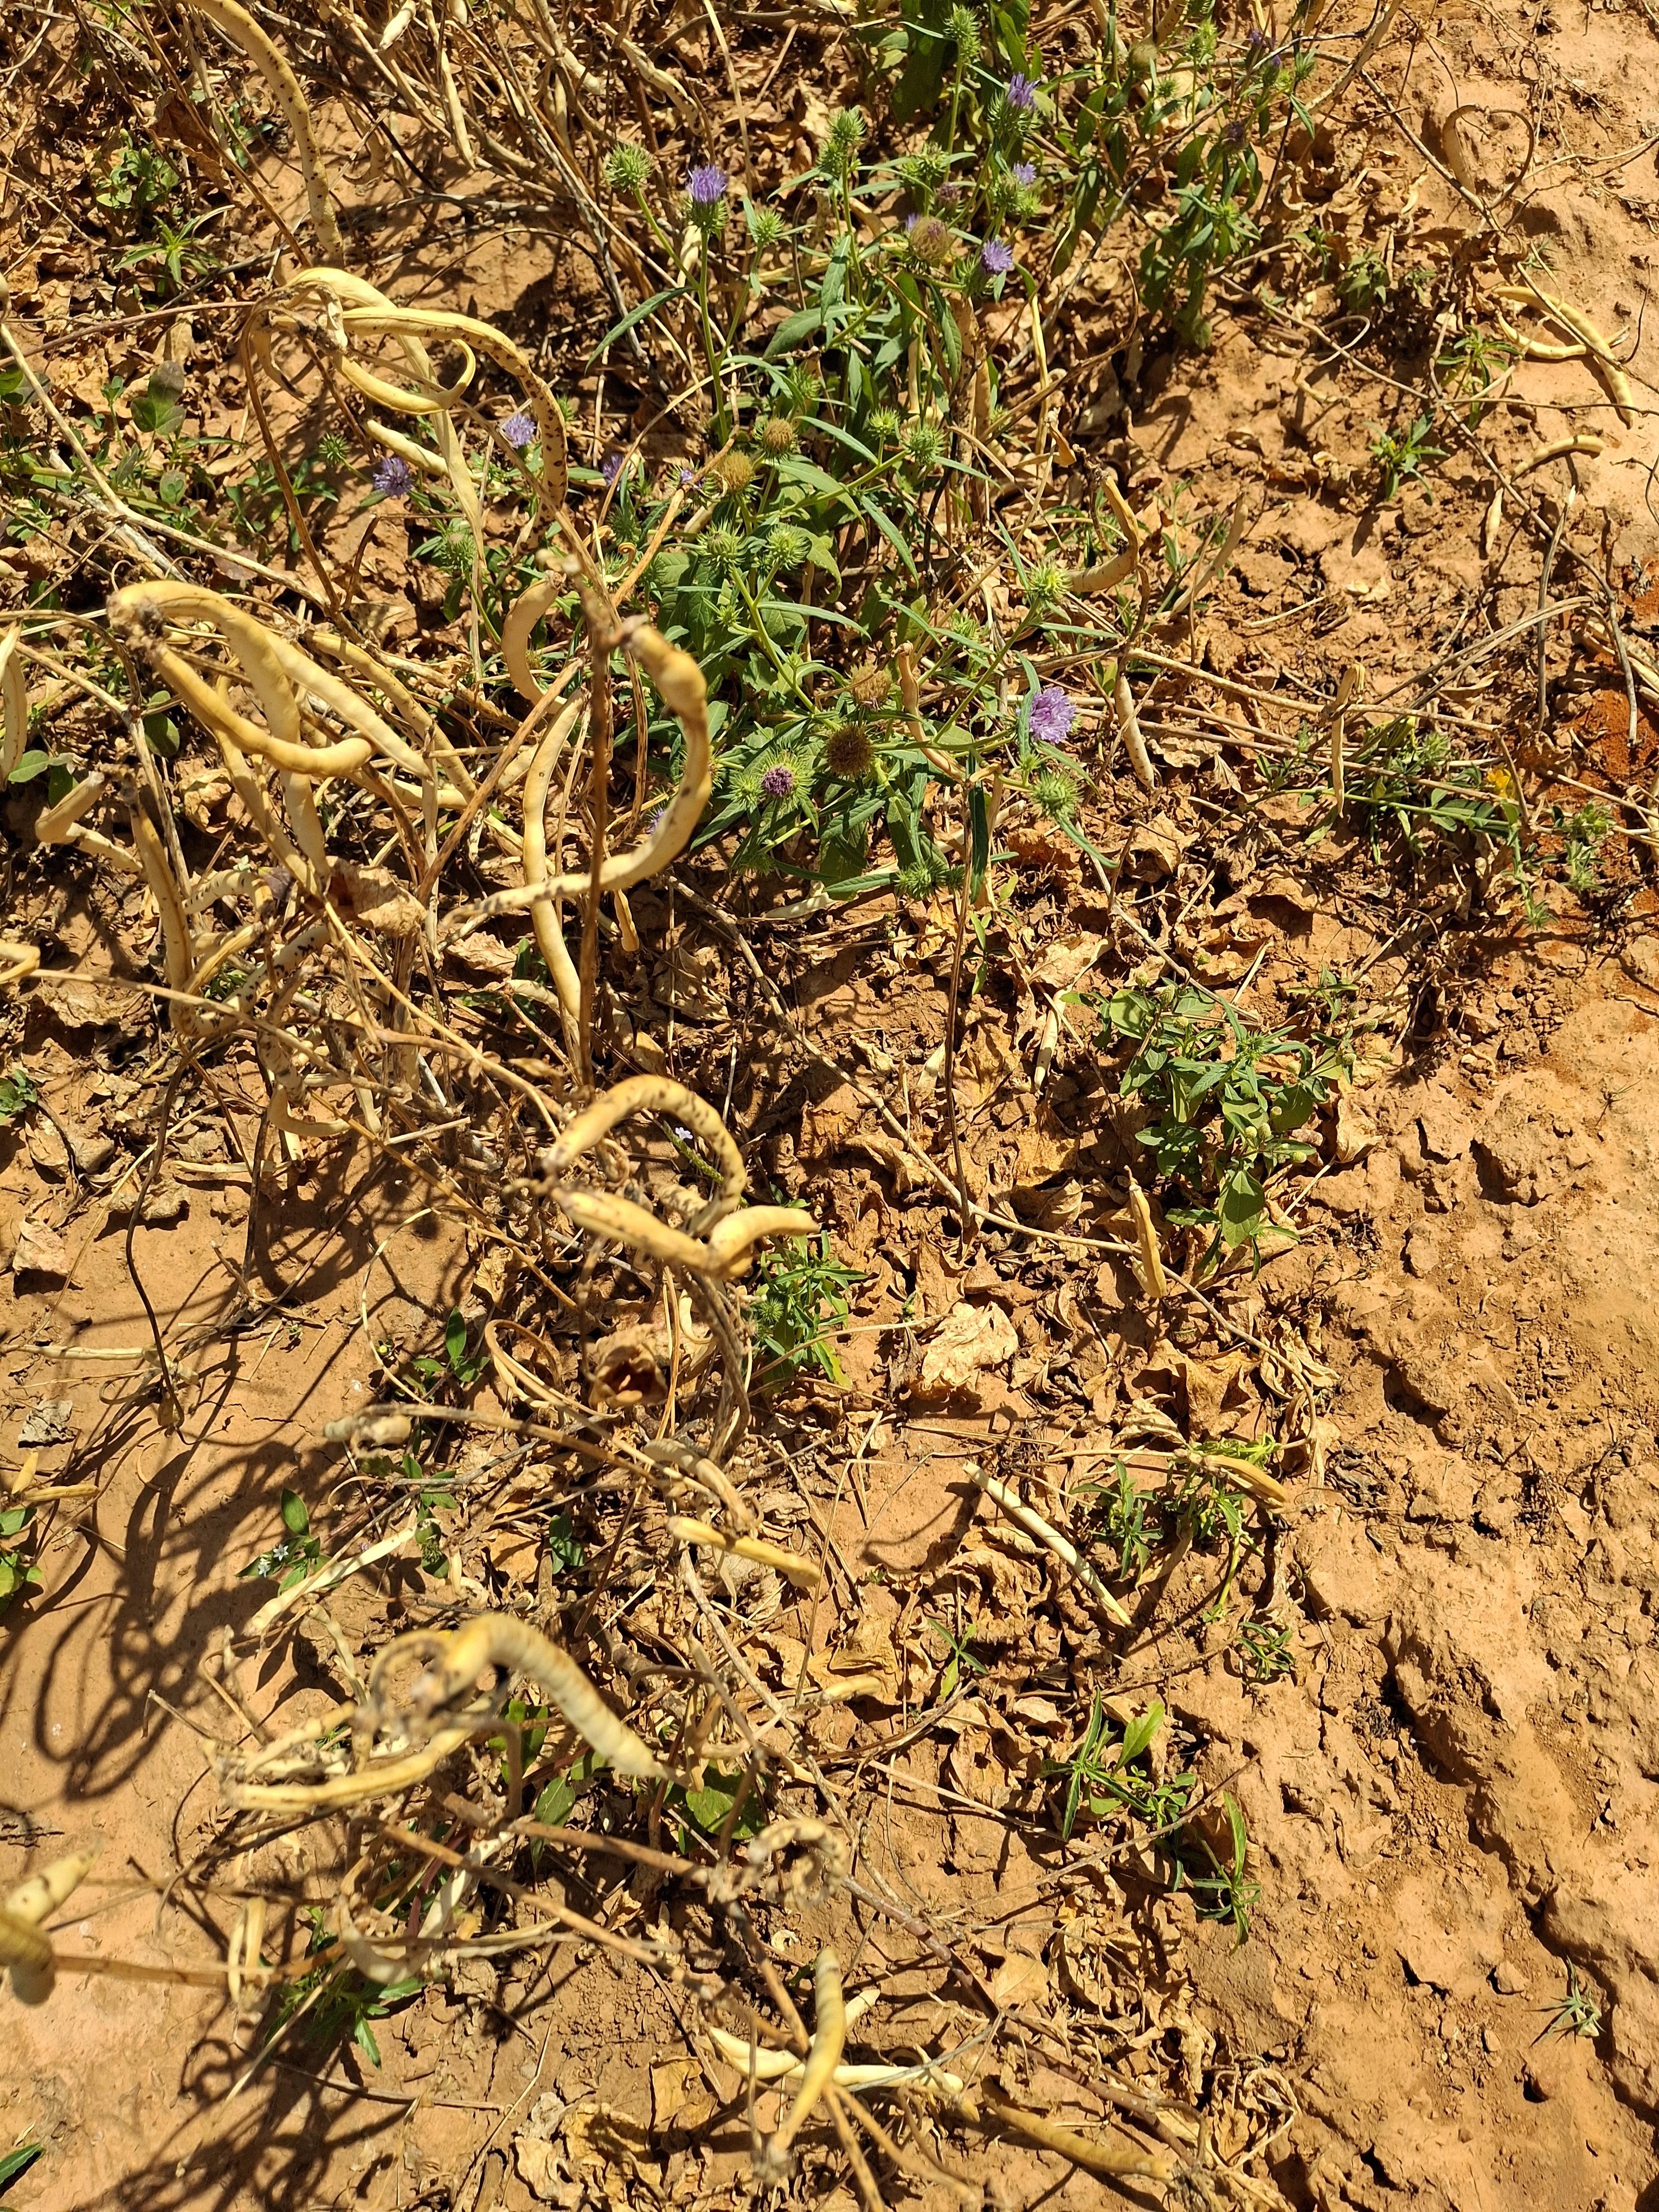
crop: cowpea
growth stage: maturity
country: Nigeria
